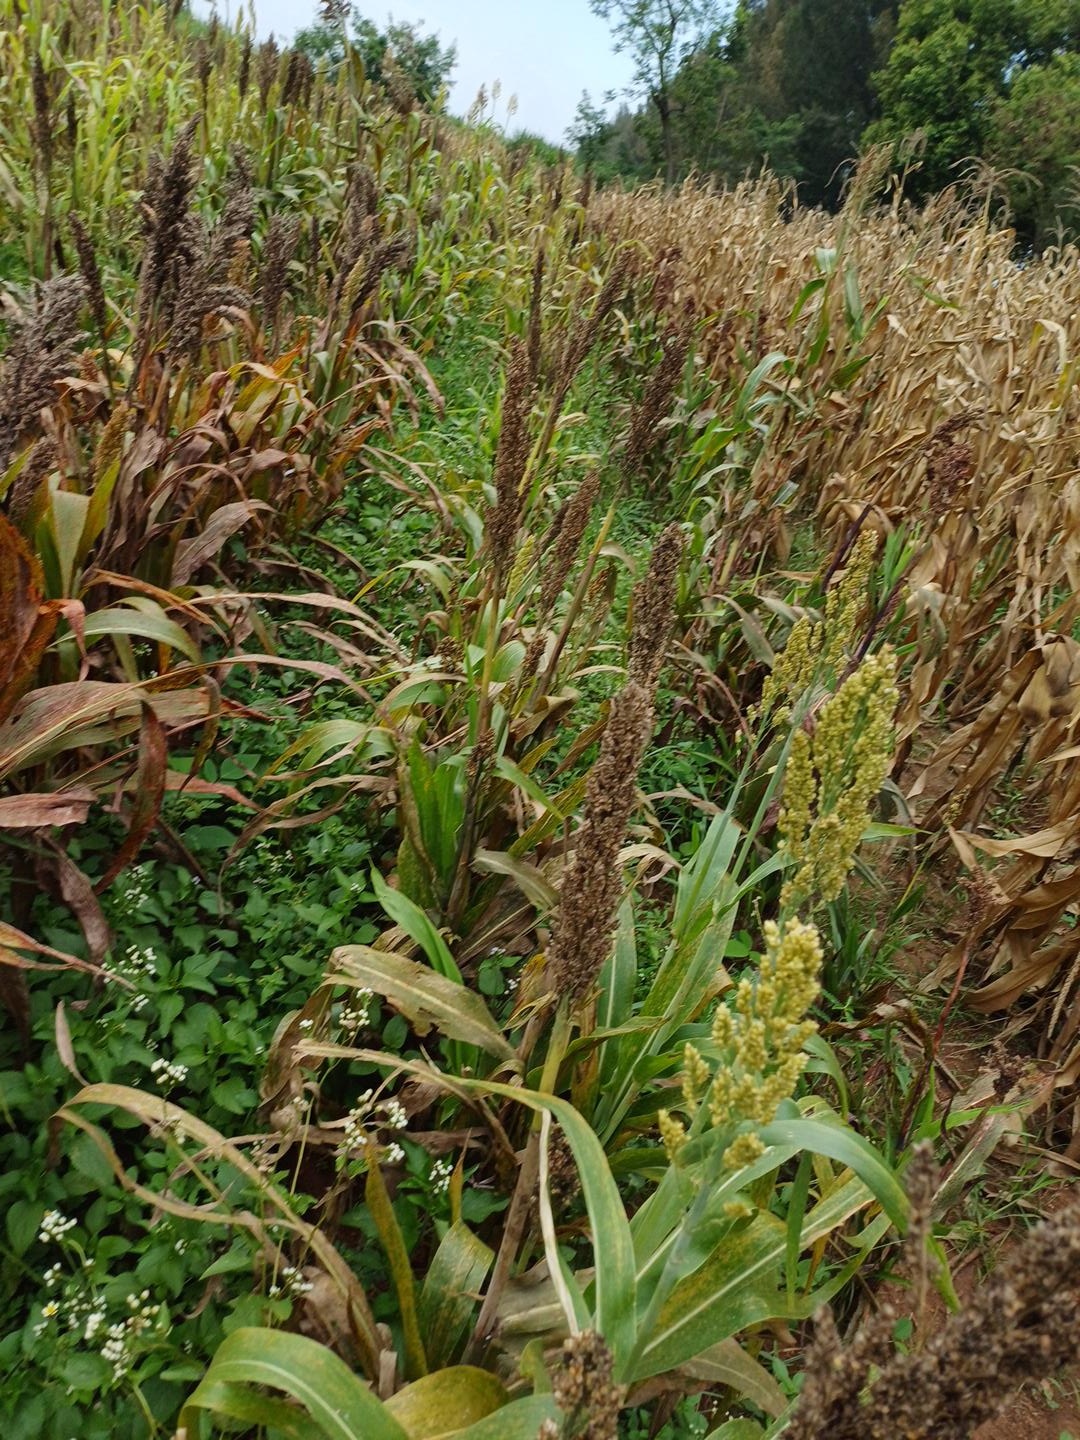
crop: sorghum
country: Kenya
